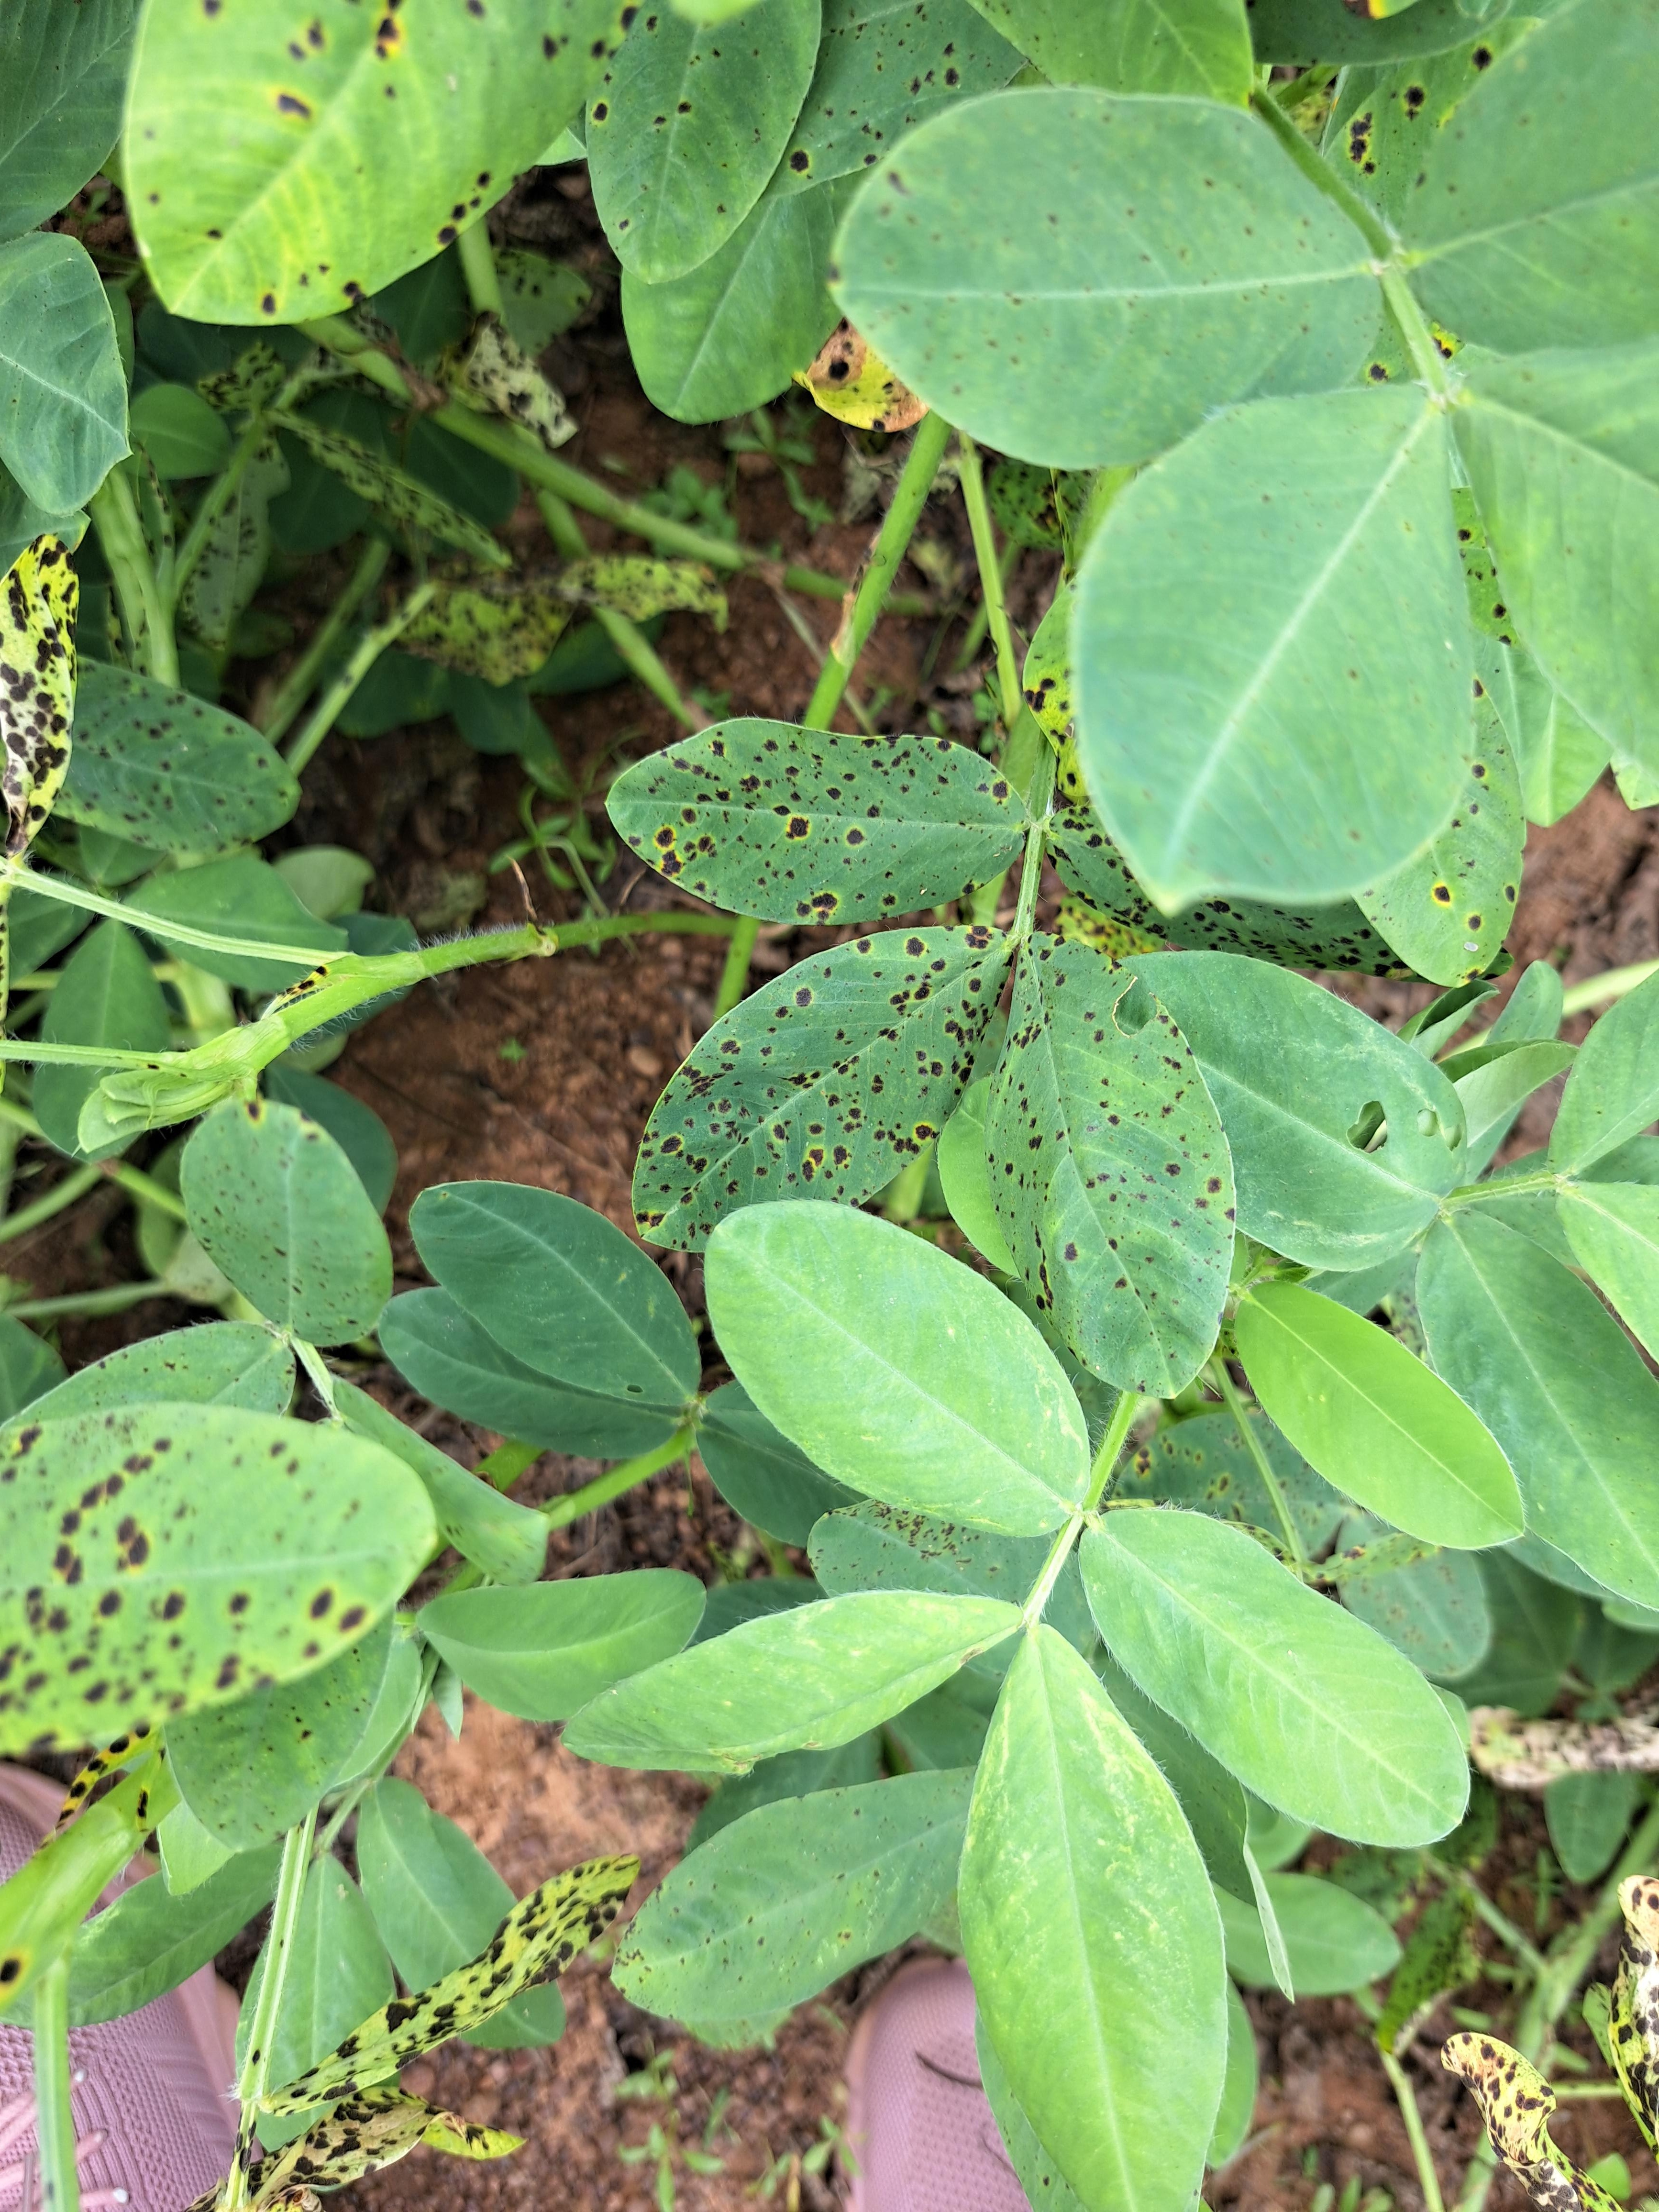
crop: groundnut
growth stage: development pod
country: Ghana
